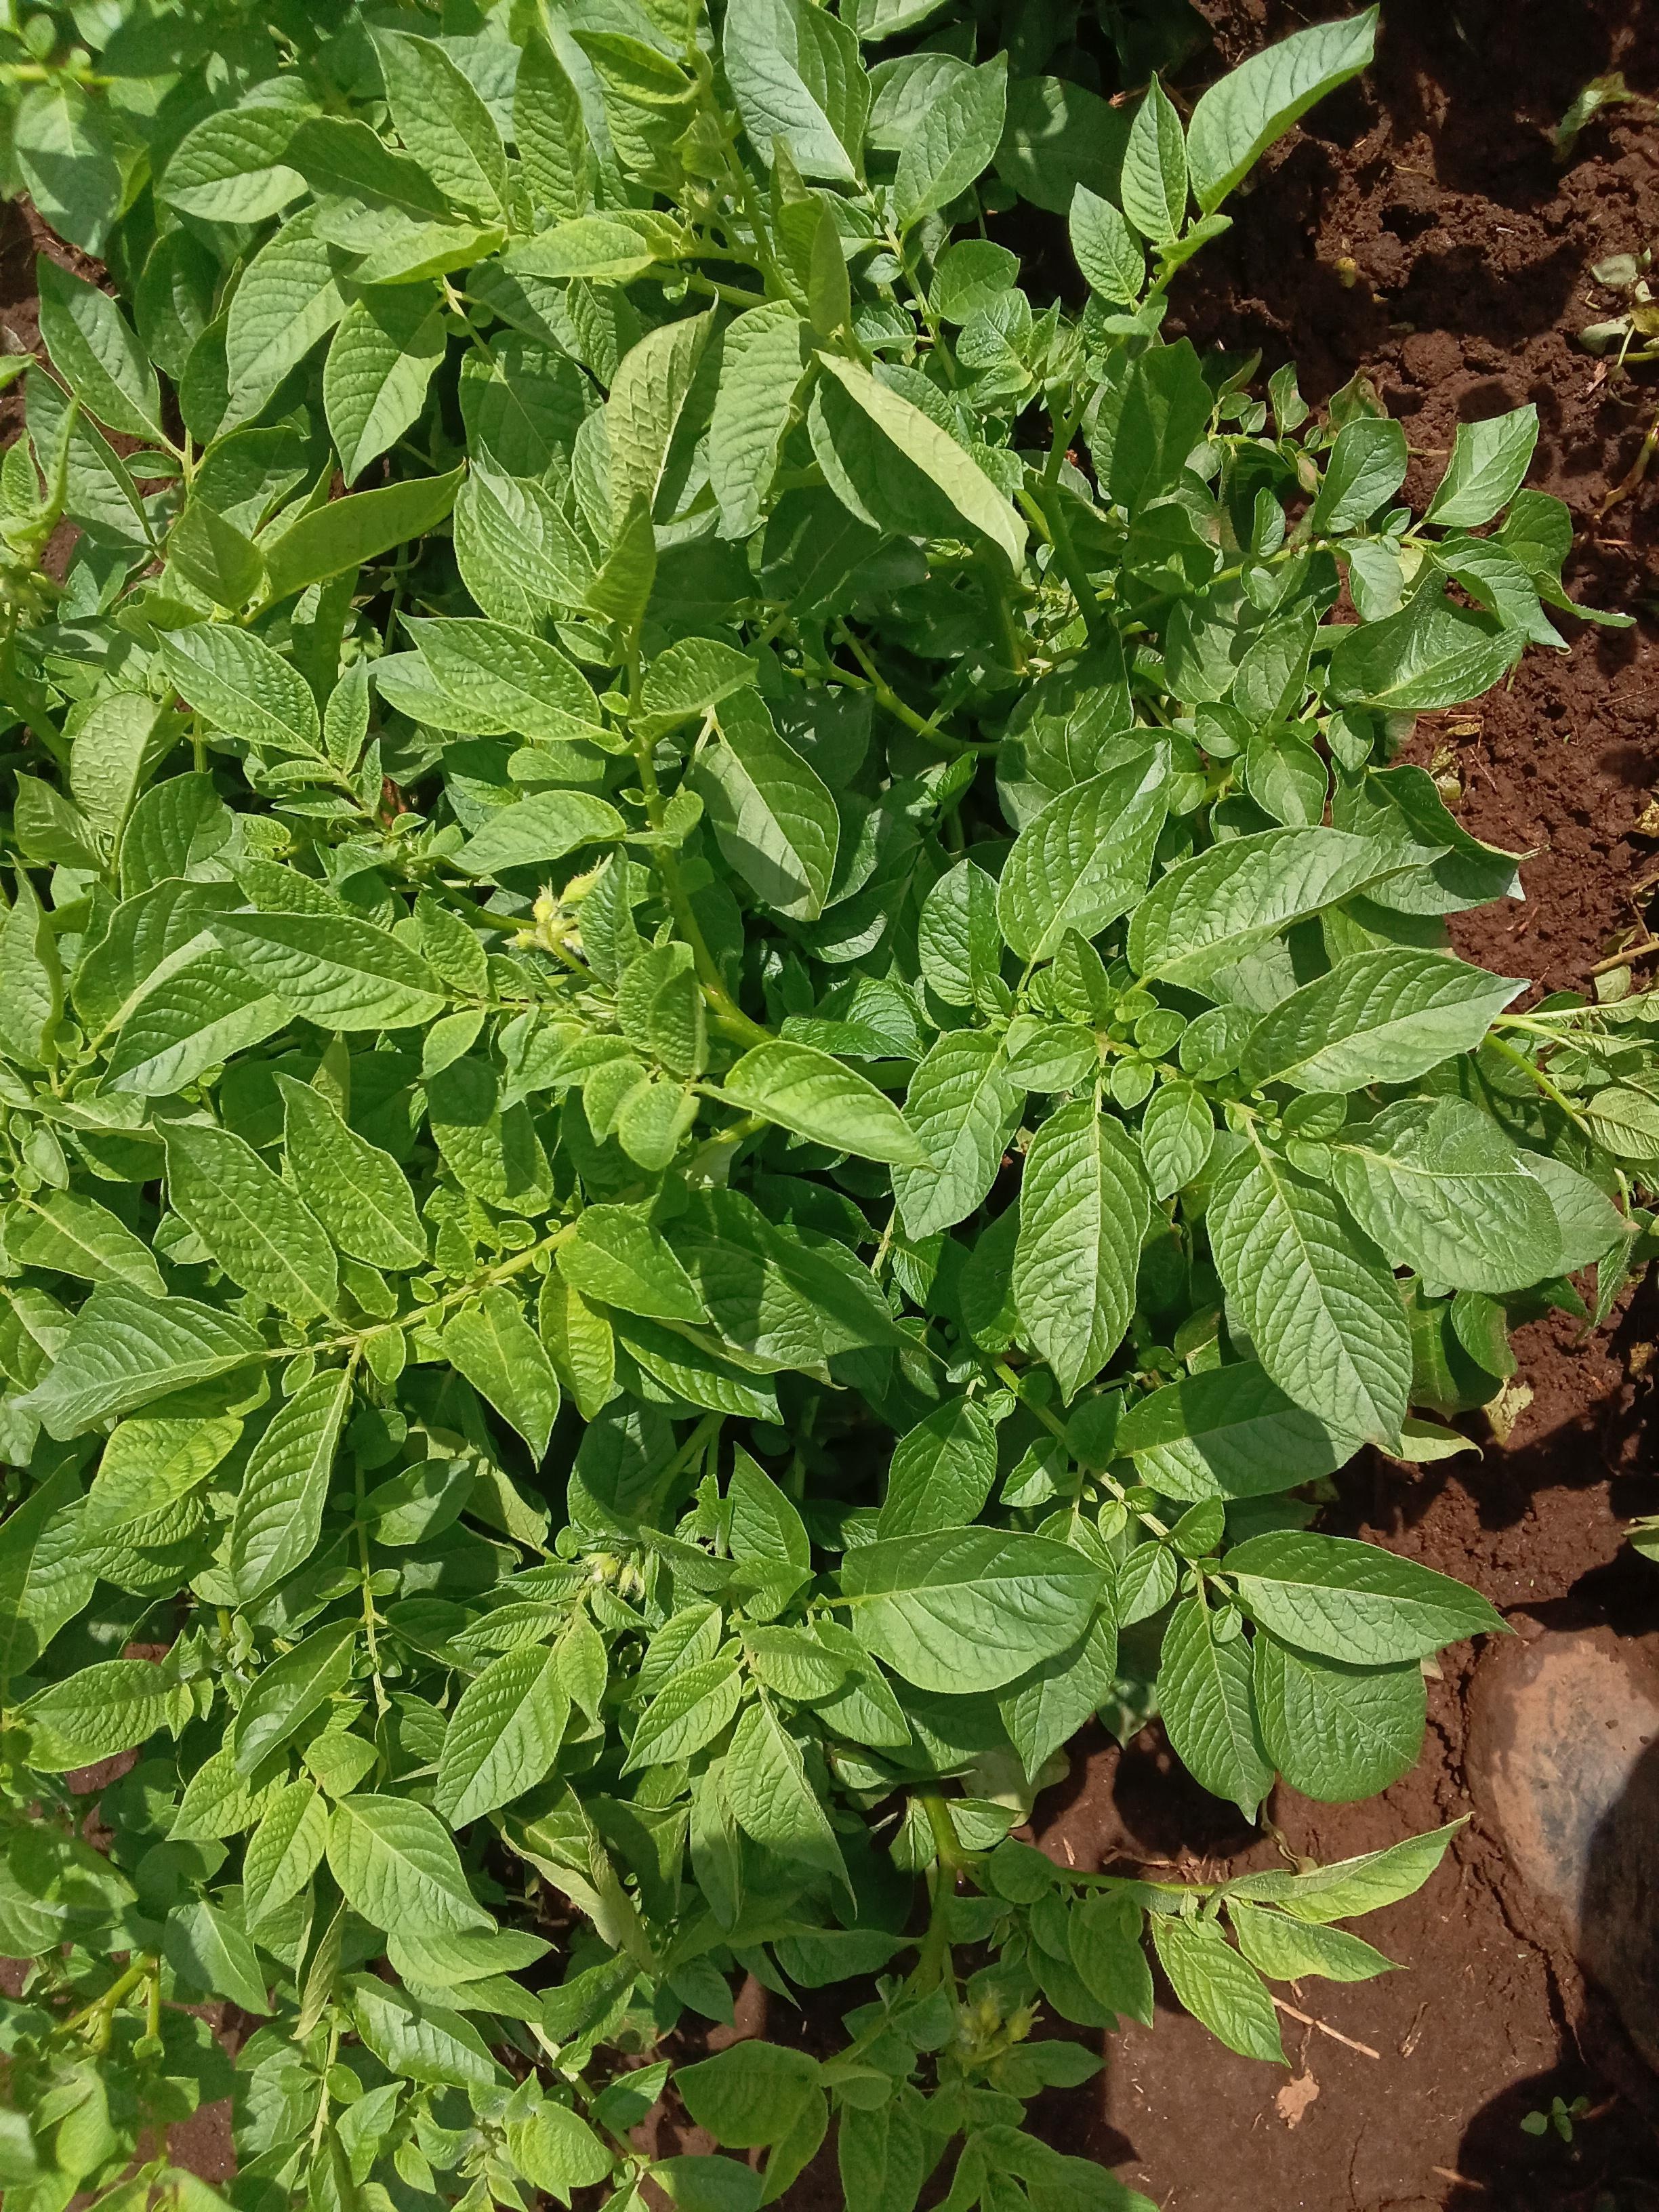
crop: potato
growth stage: flowering
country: Kenya
